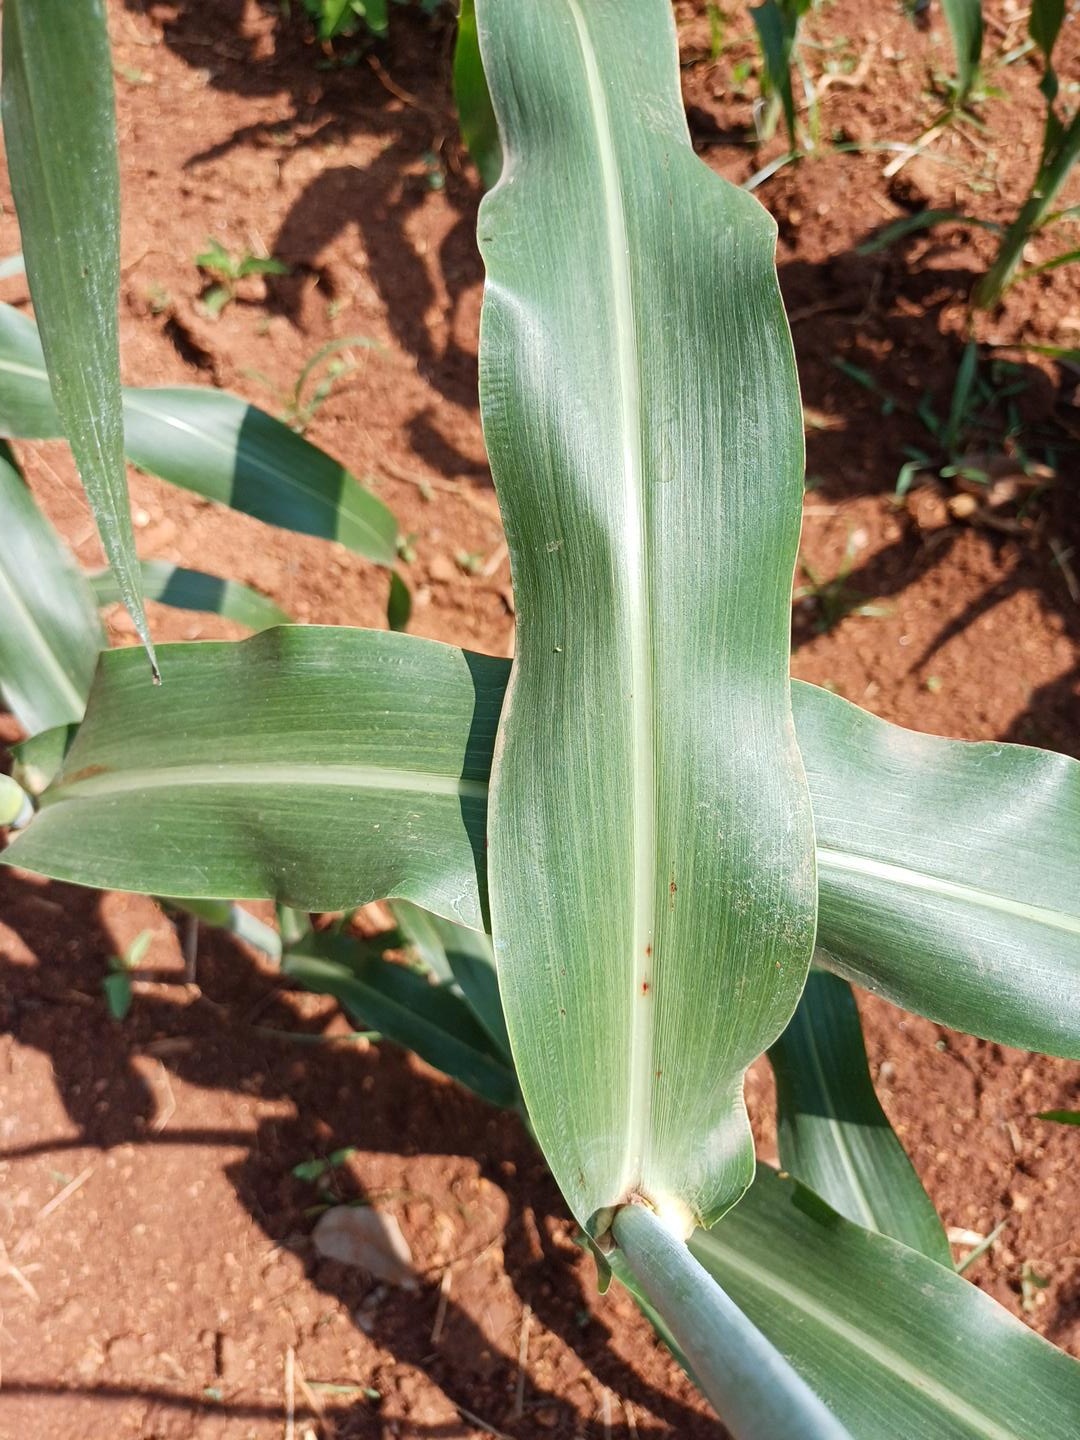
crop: sorghum
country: Kenya
